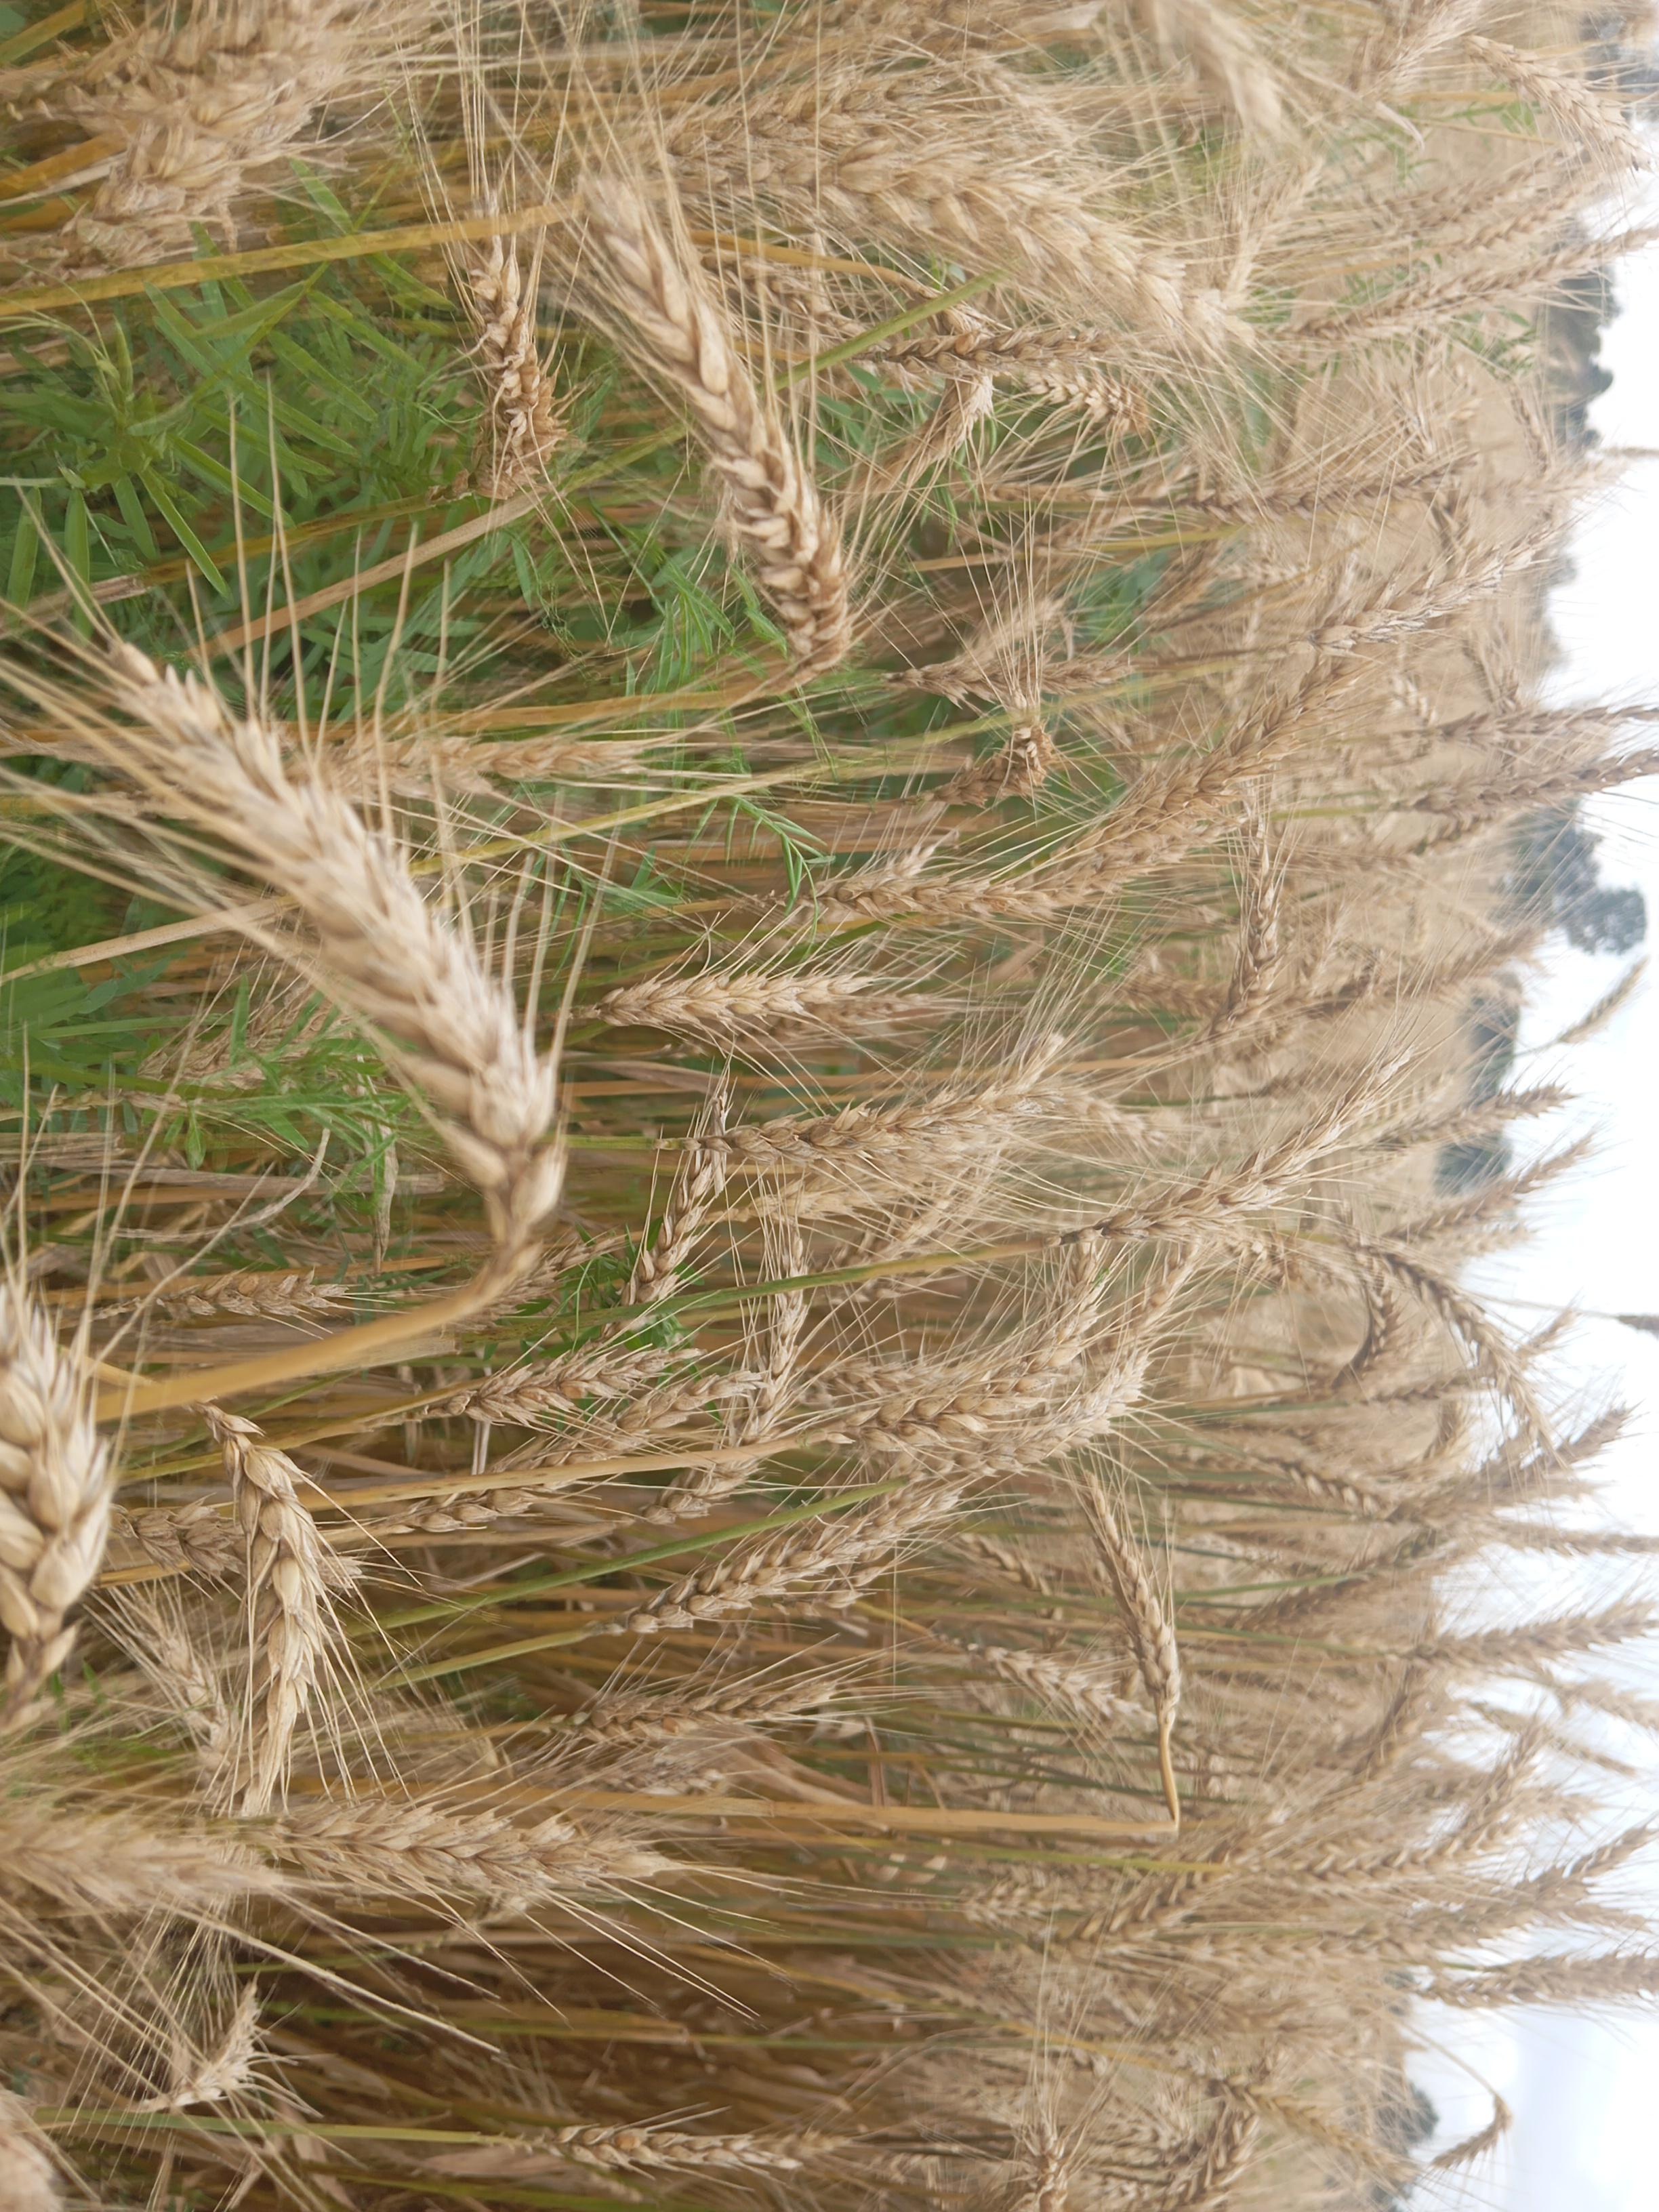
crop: wheat
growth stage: maturity
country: Kenya
